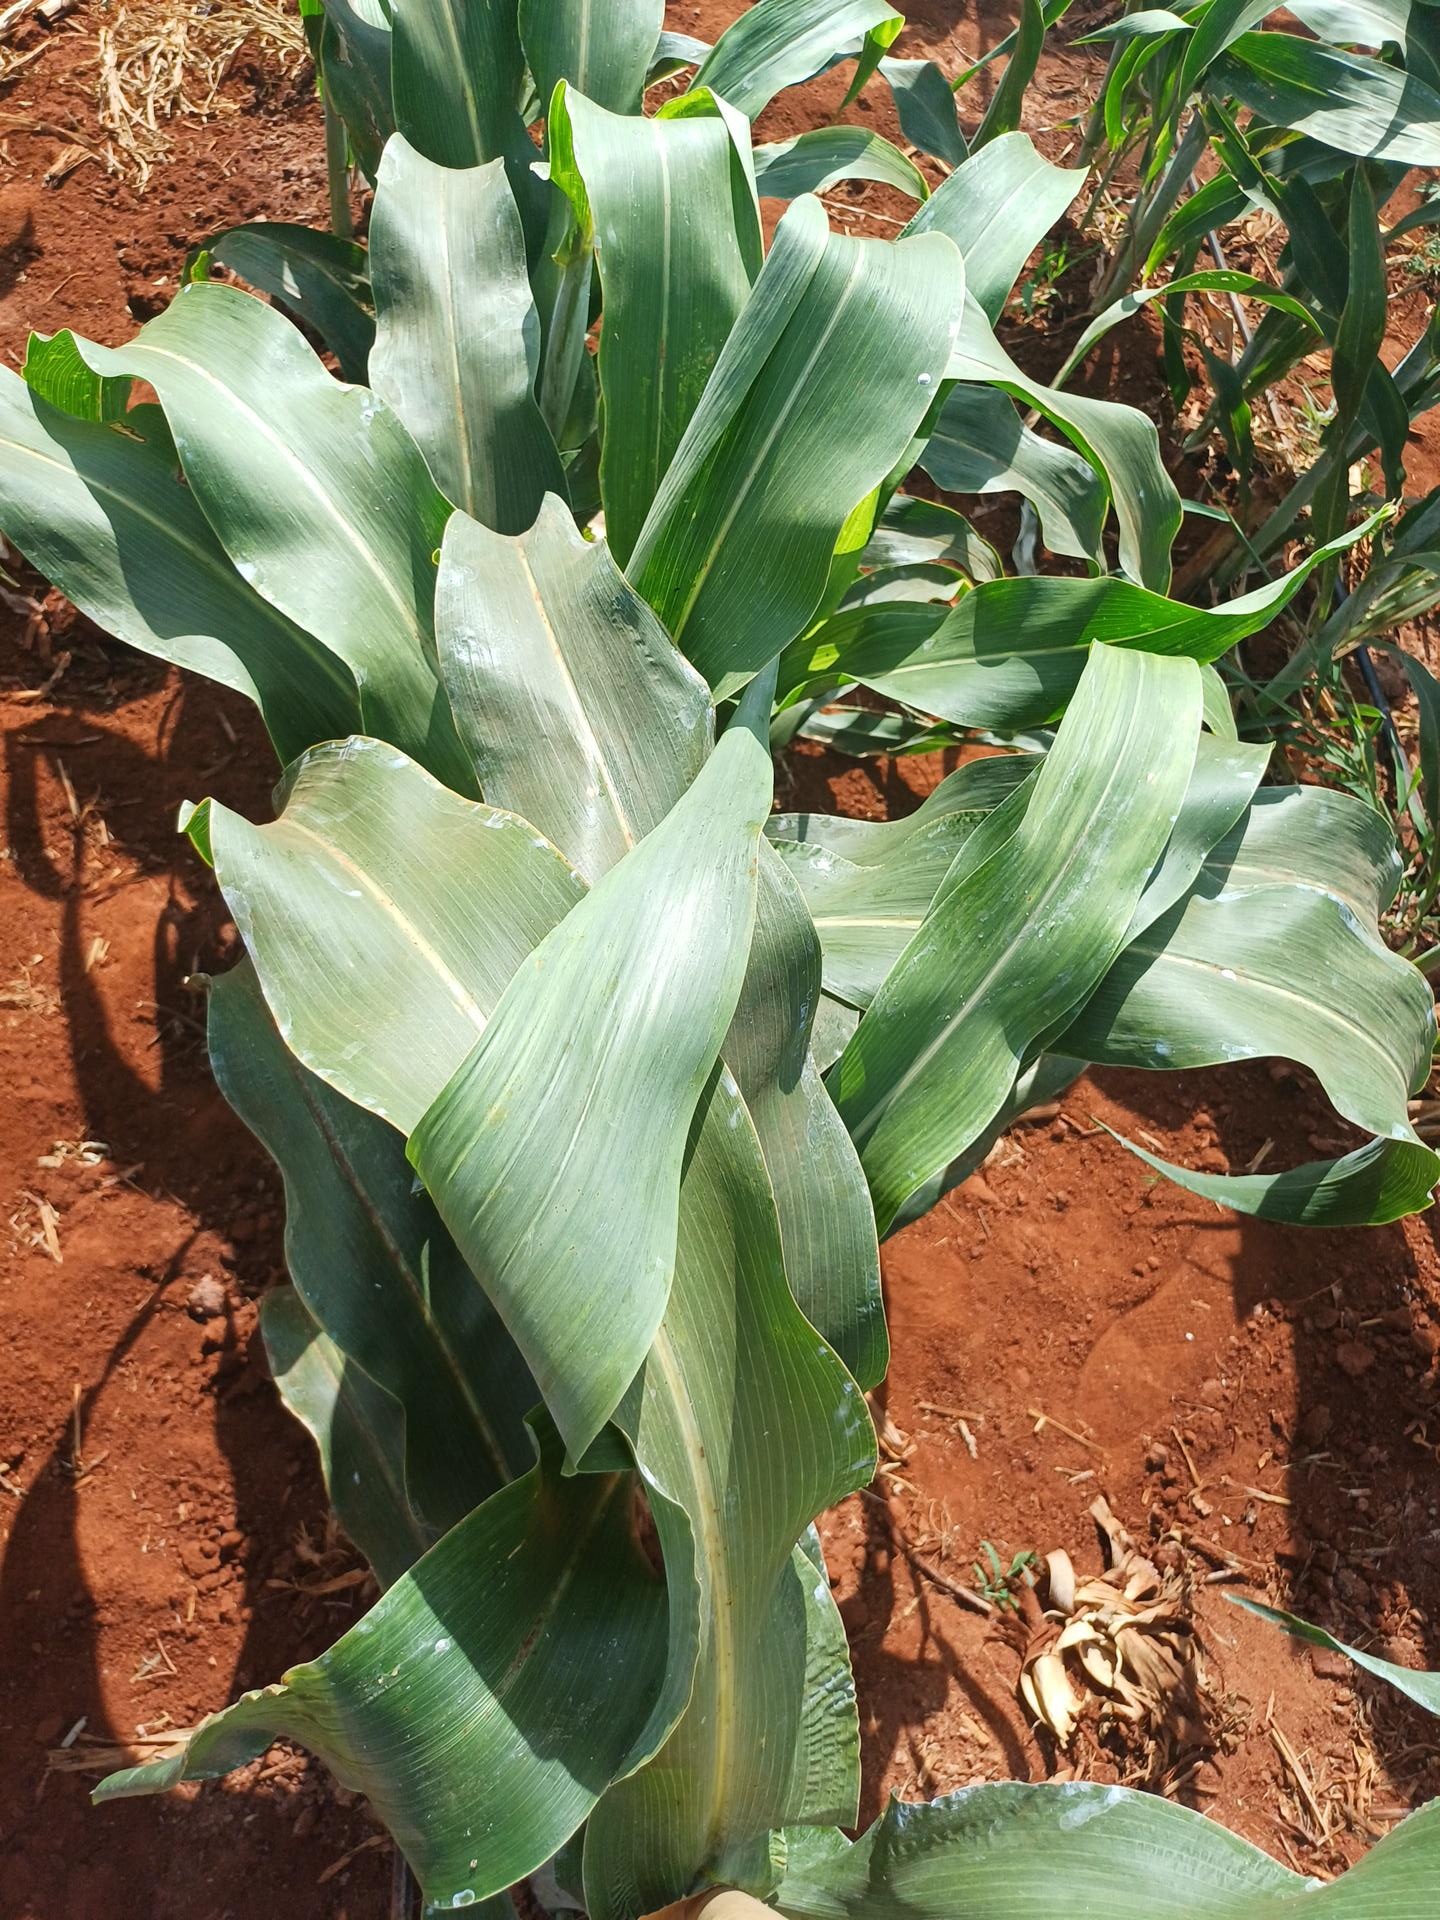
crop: sorghum
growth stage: heading tuber
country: Kenya
